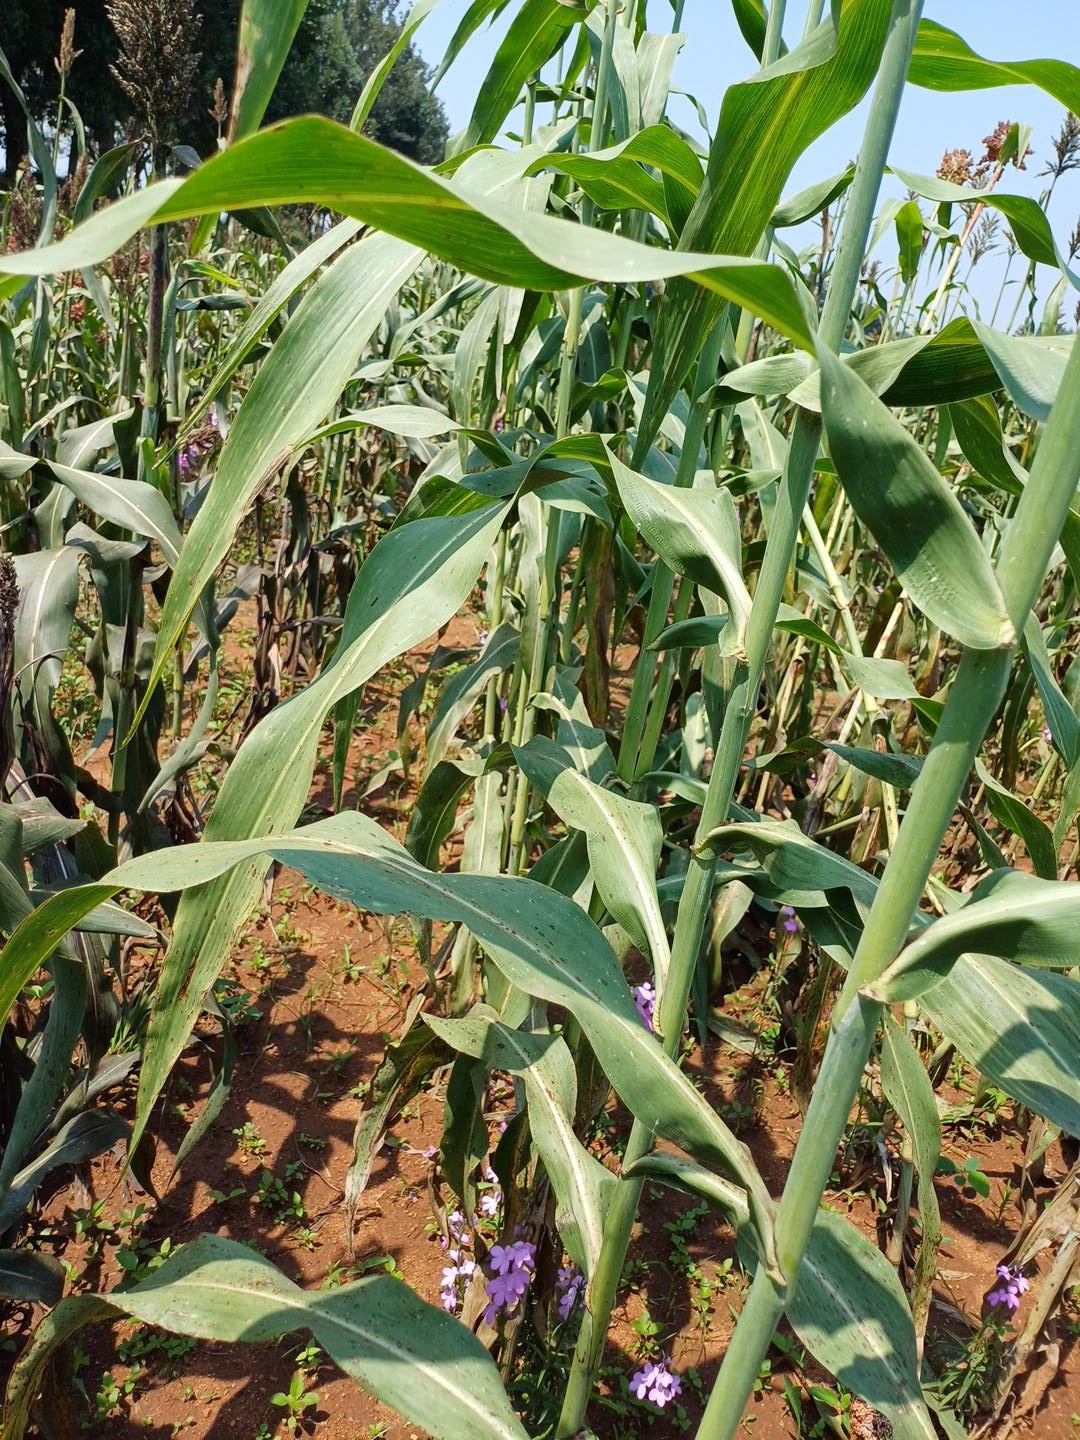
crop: sorghum
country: Kenya
